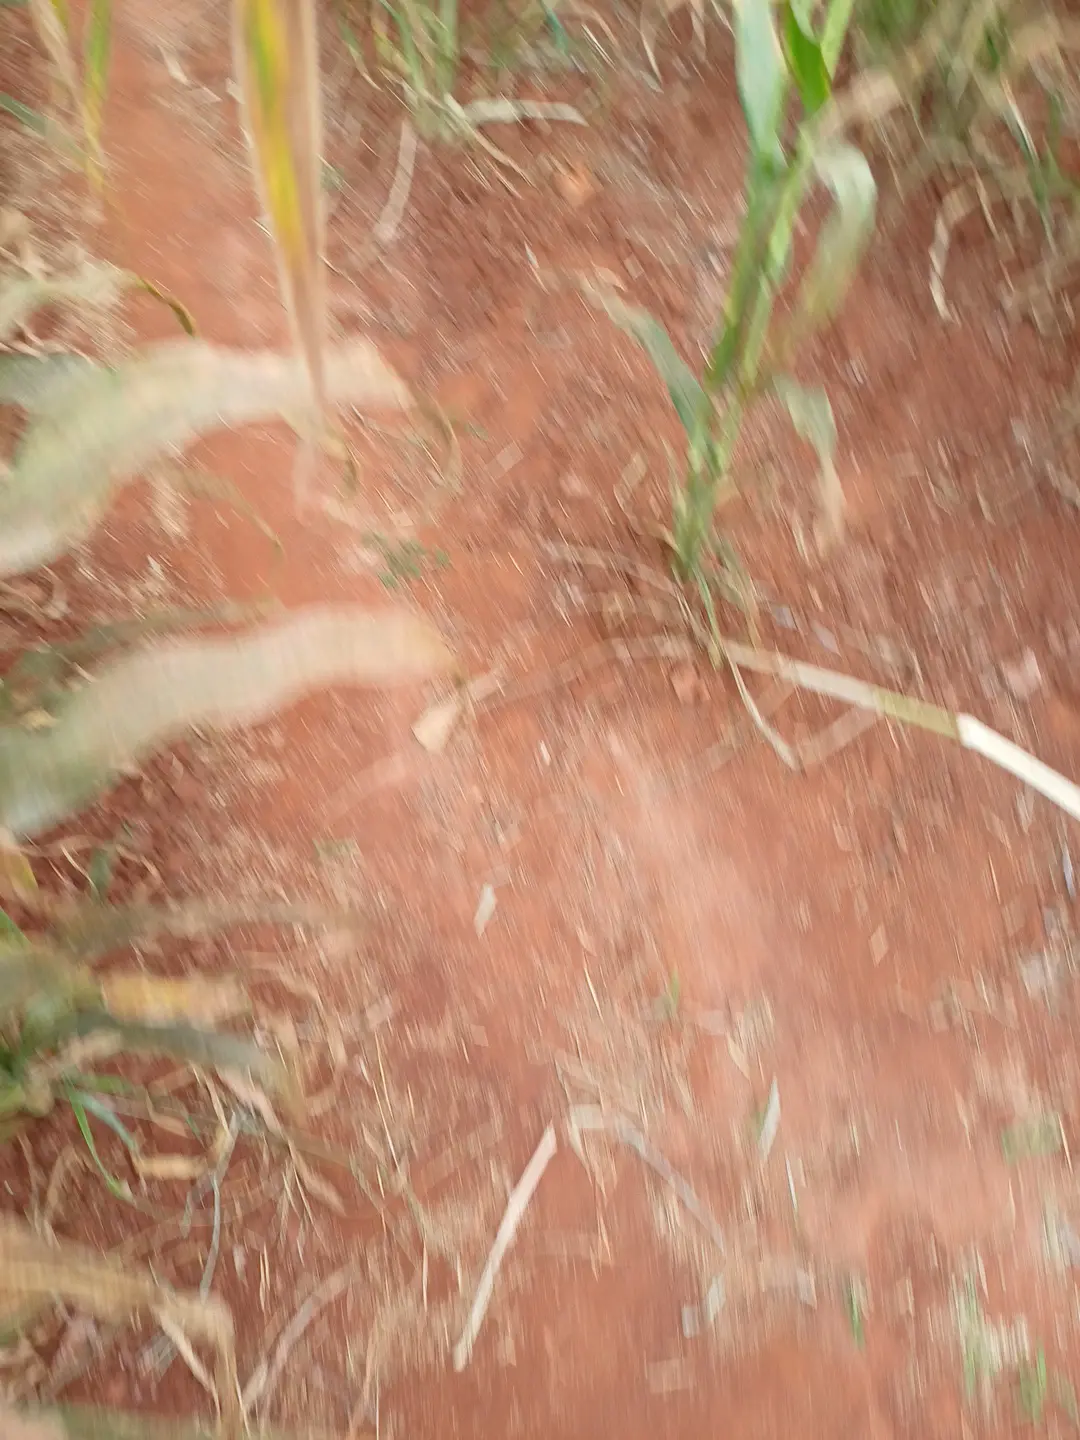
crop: pearl millet
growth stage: filling grain
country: Kenya
